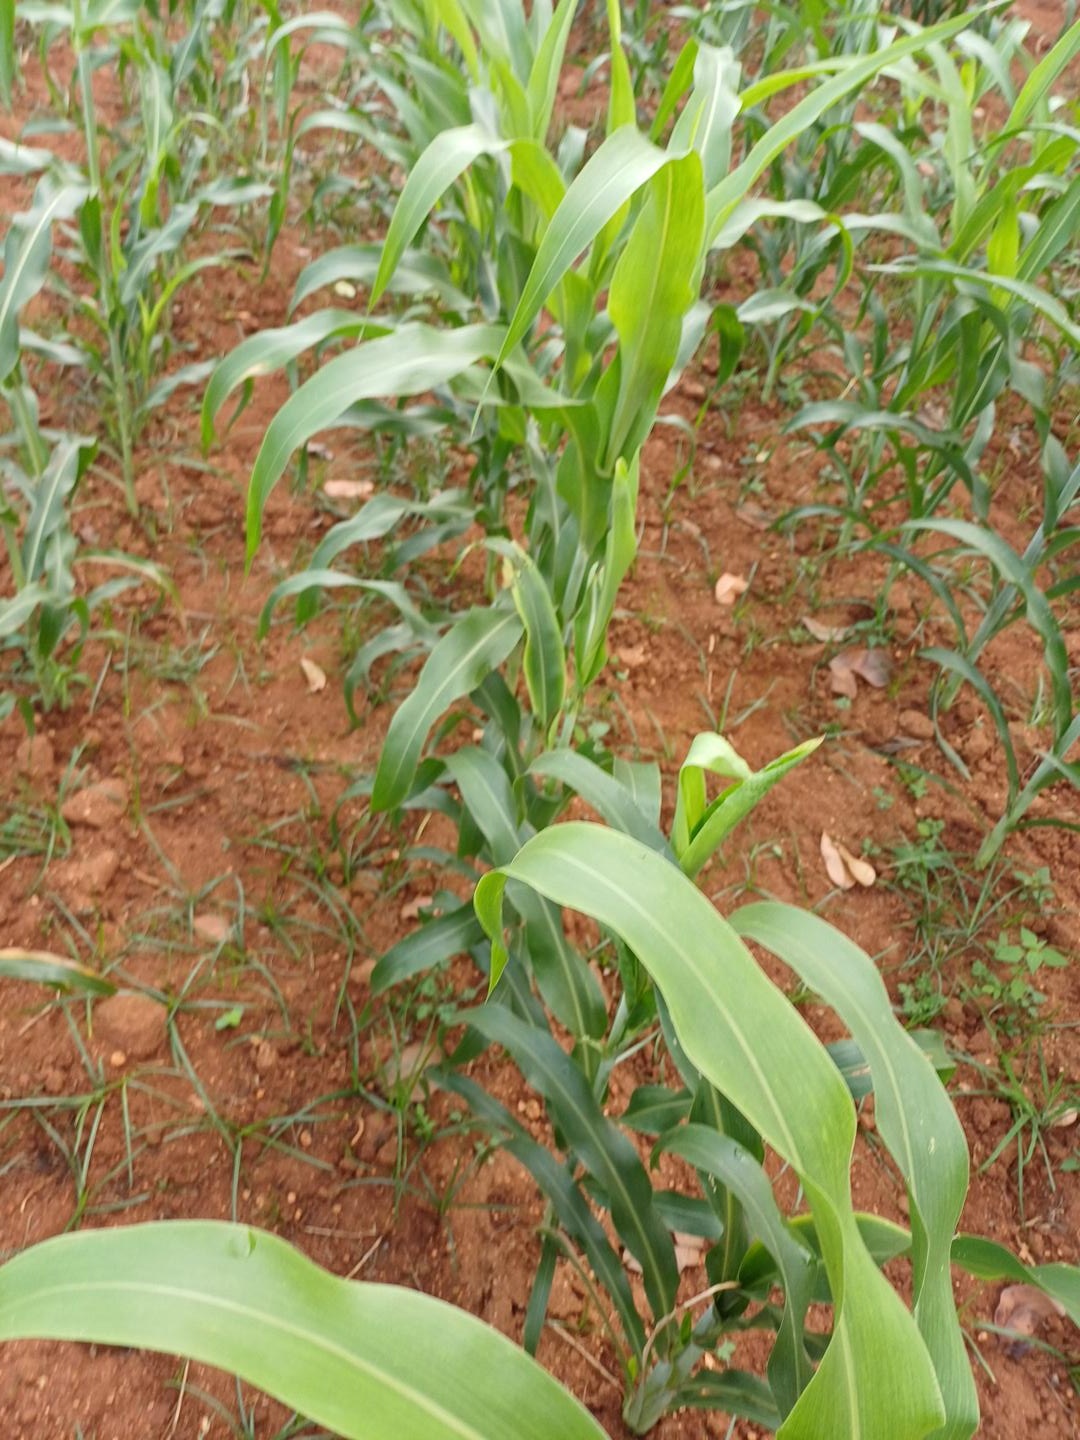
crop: sorghum
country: Kenya
